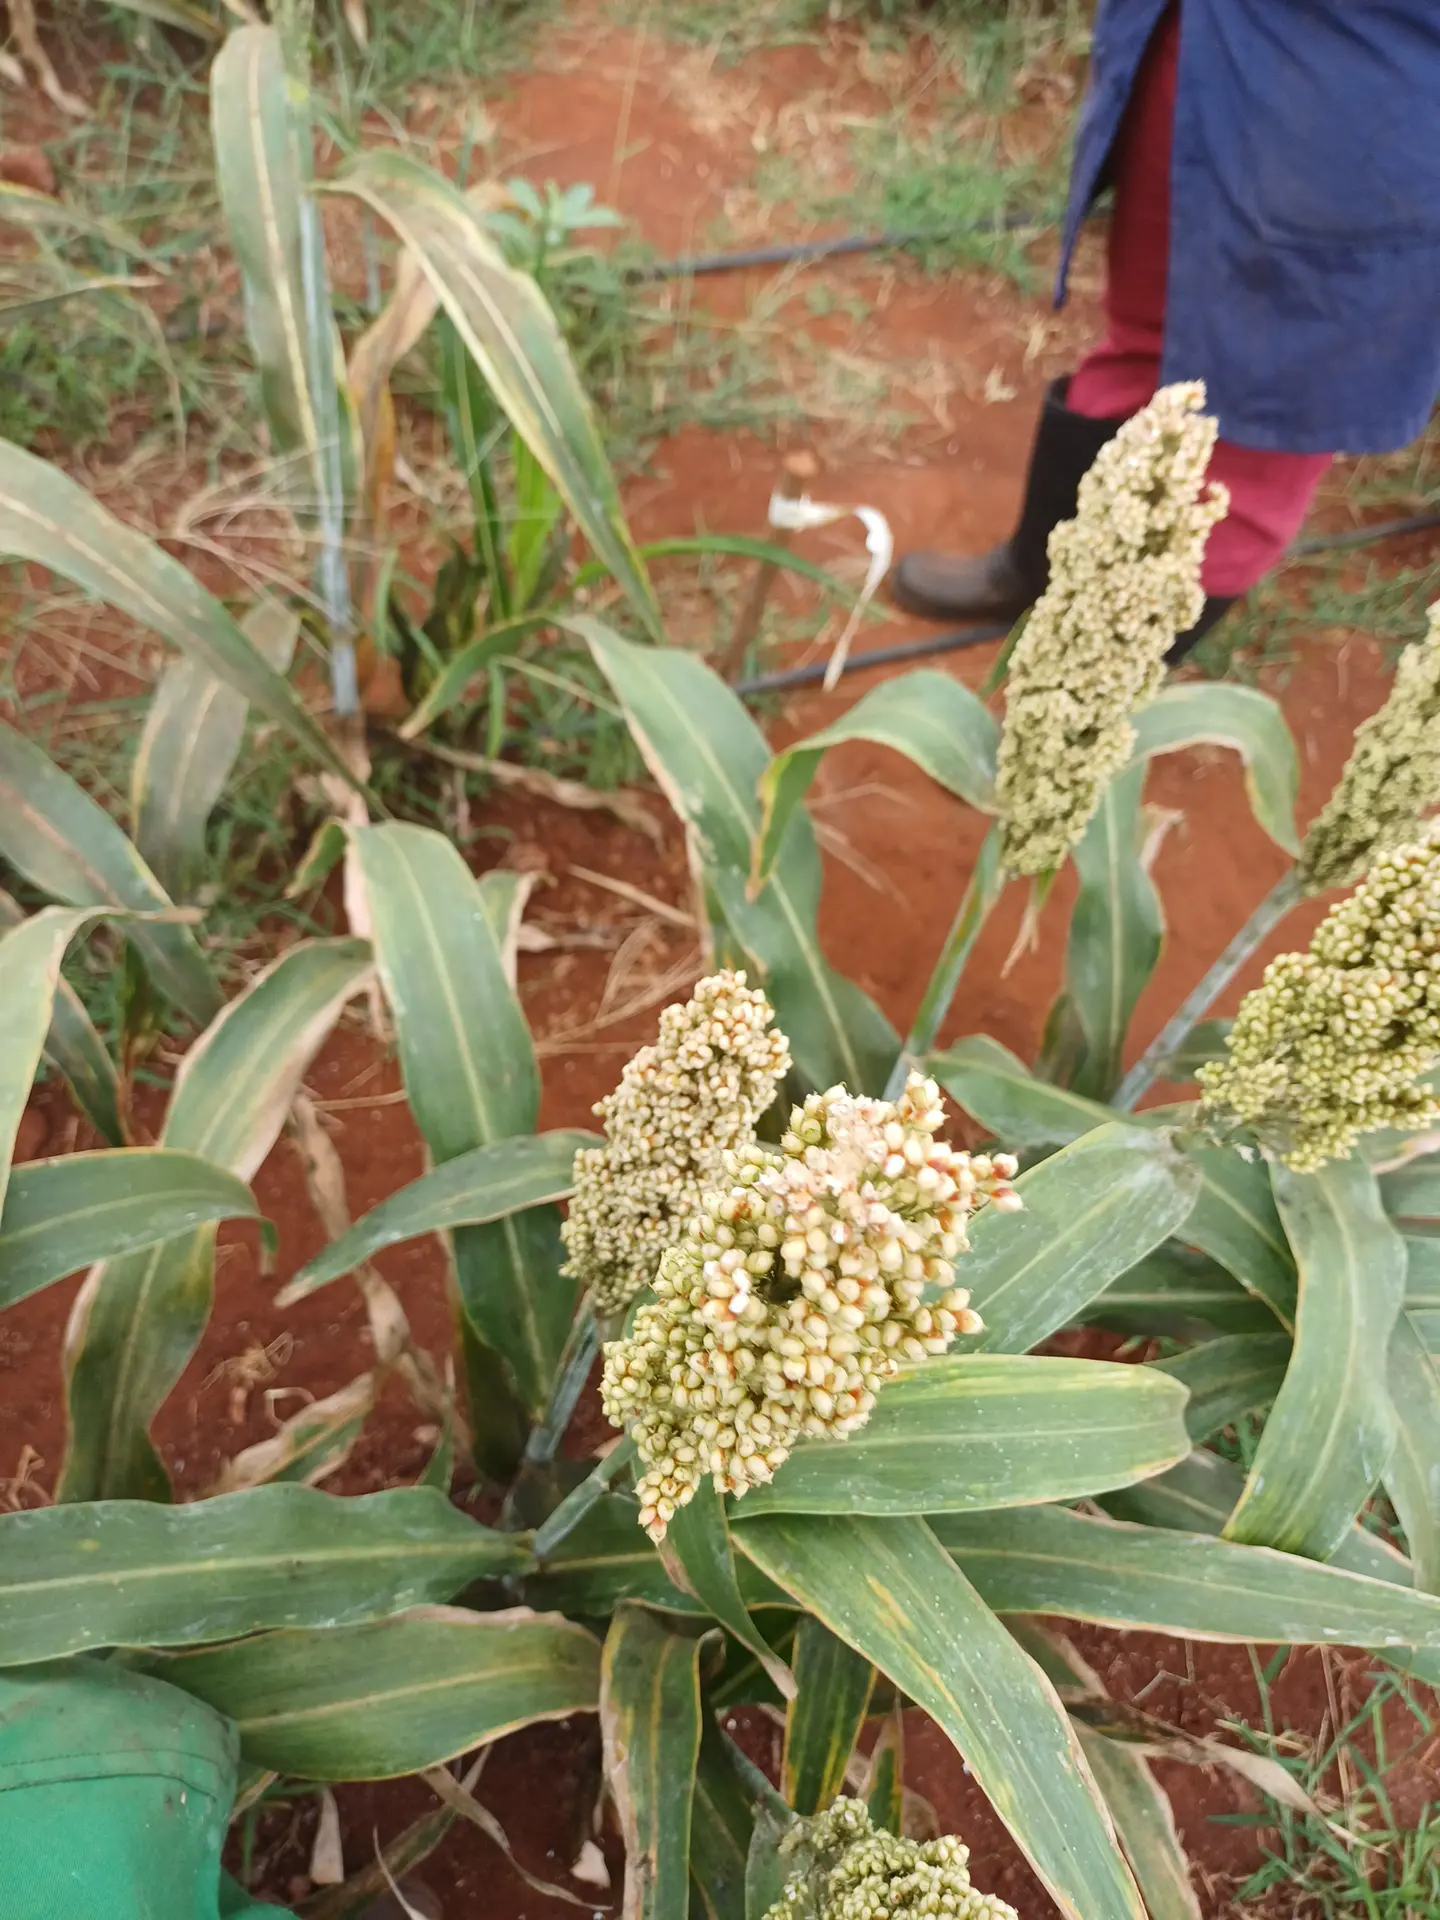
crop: sorghum
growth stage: maturity
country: Kenya
